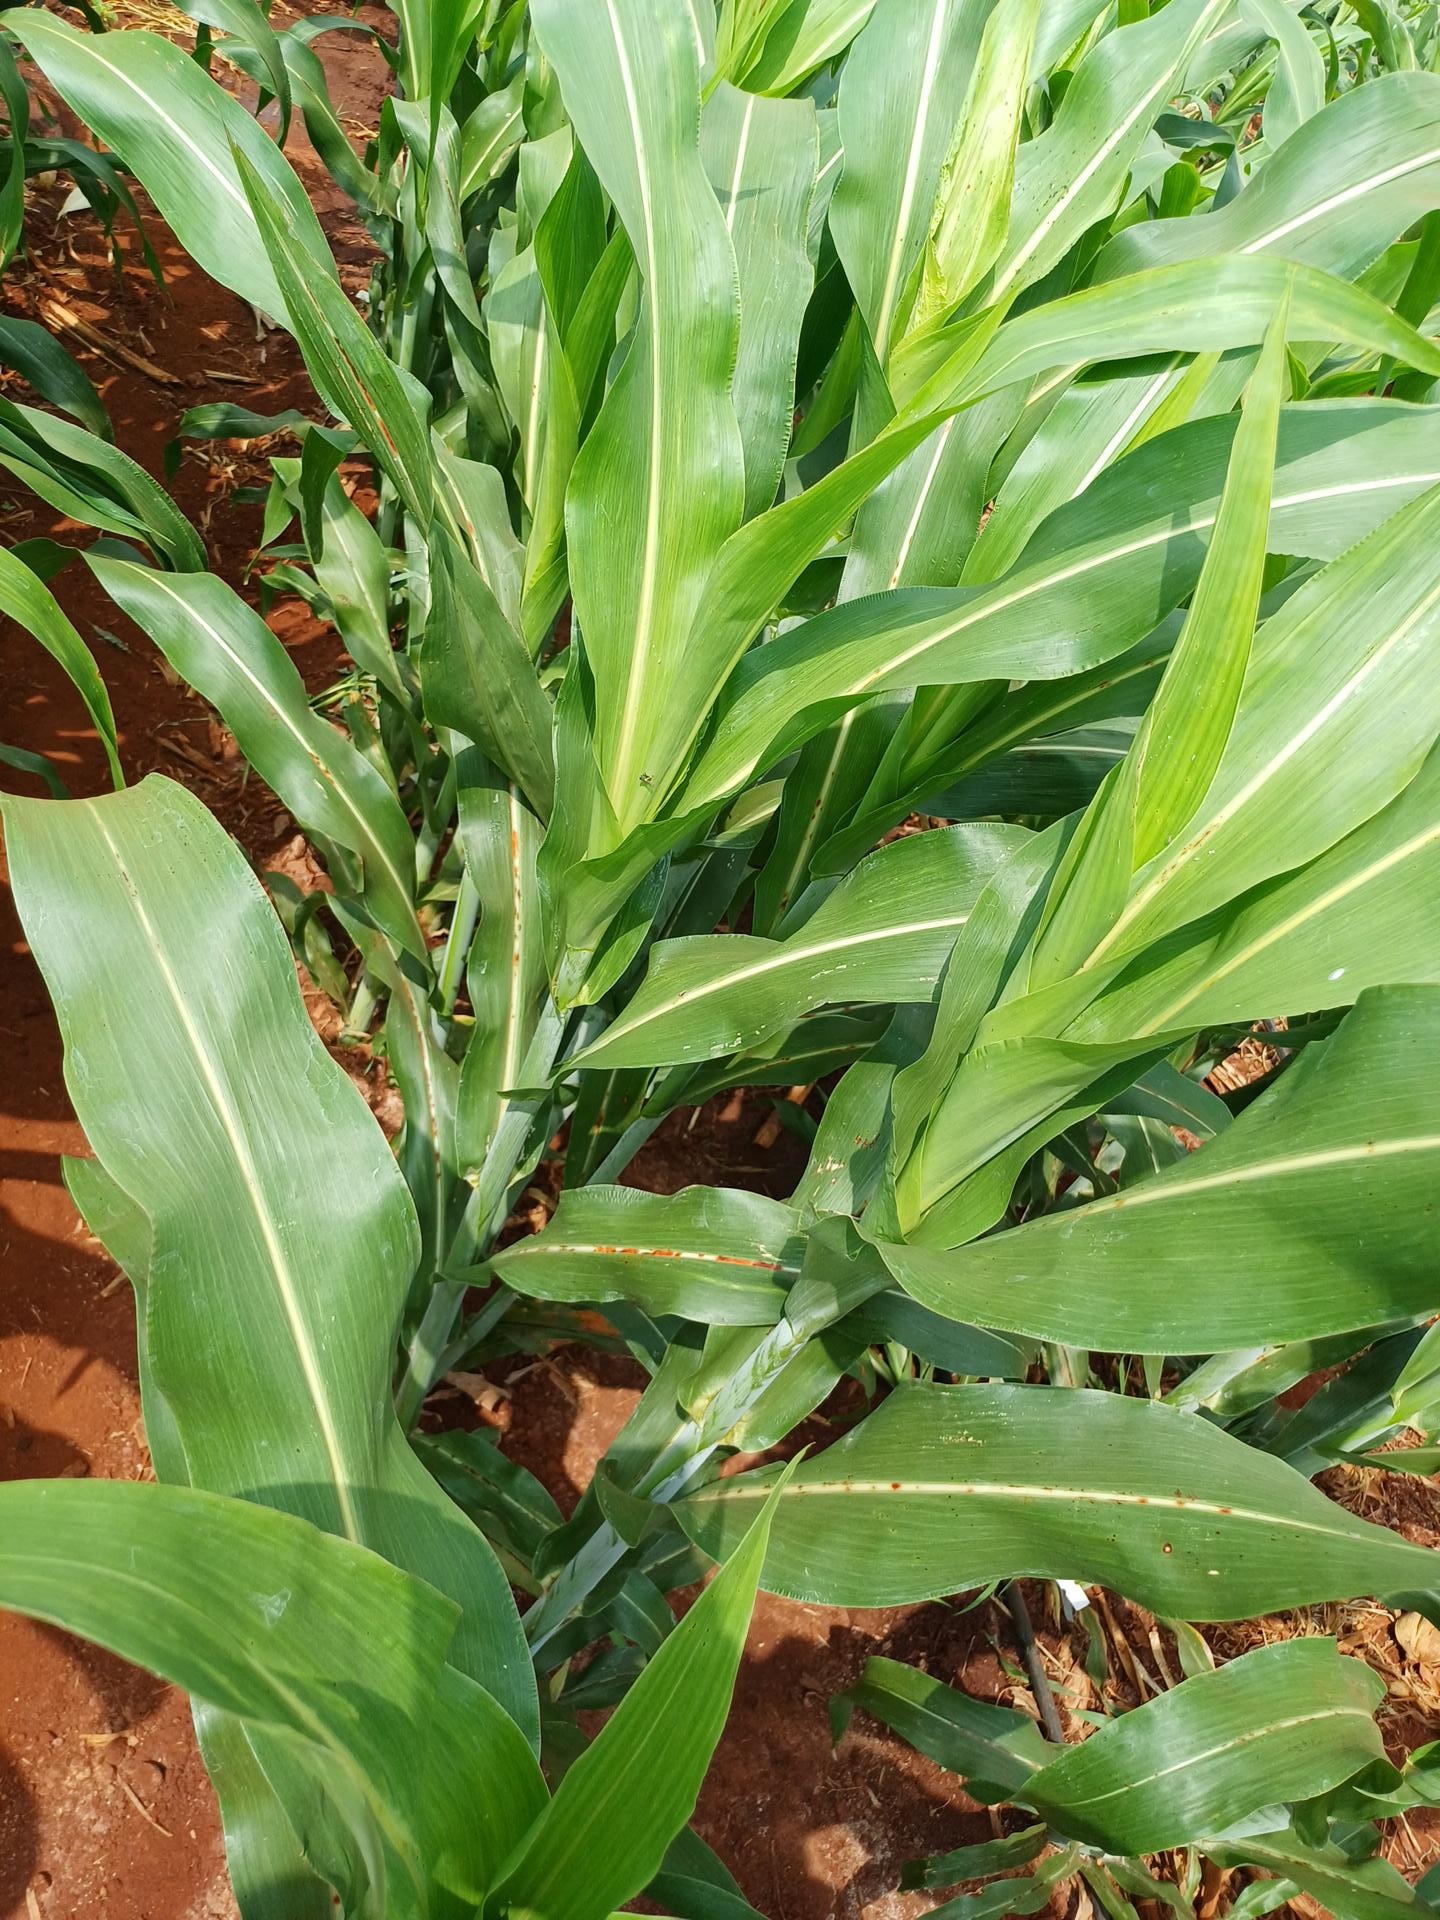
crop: sorghum
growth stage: vegetative
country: Kenya
